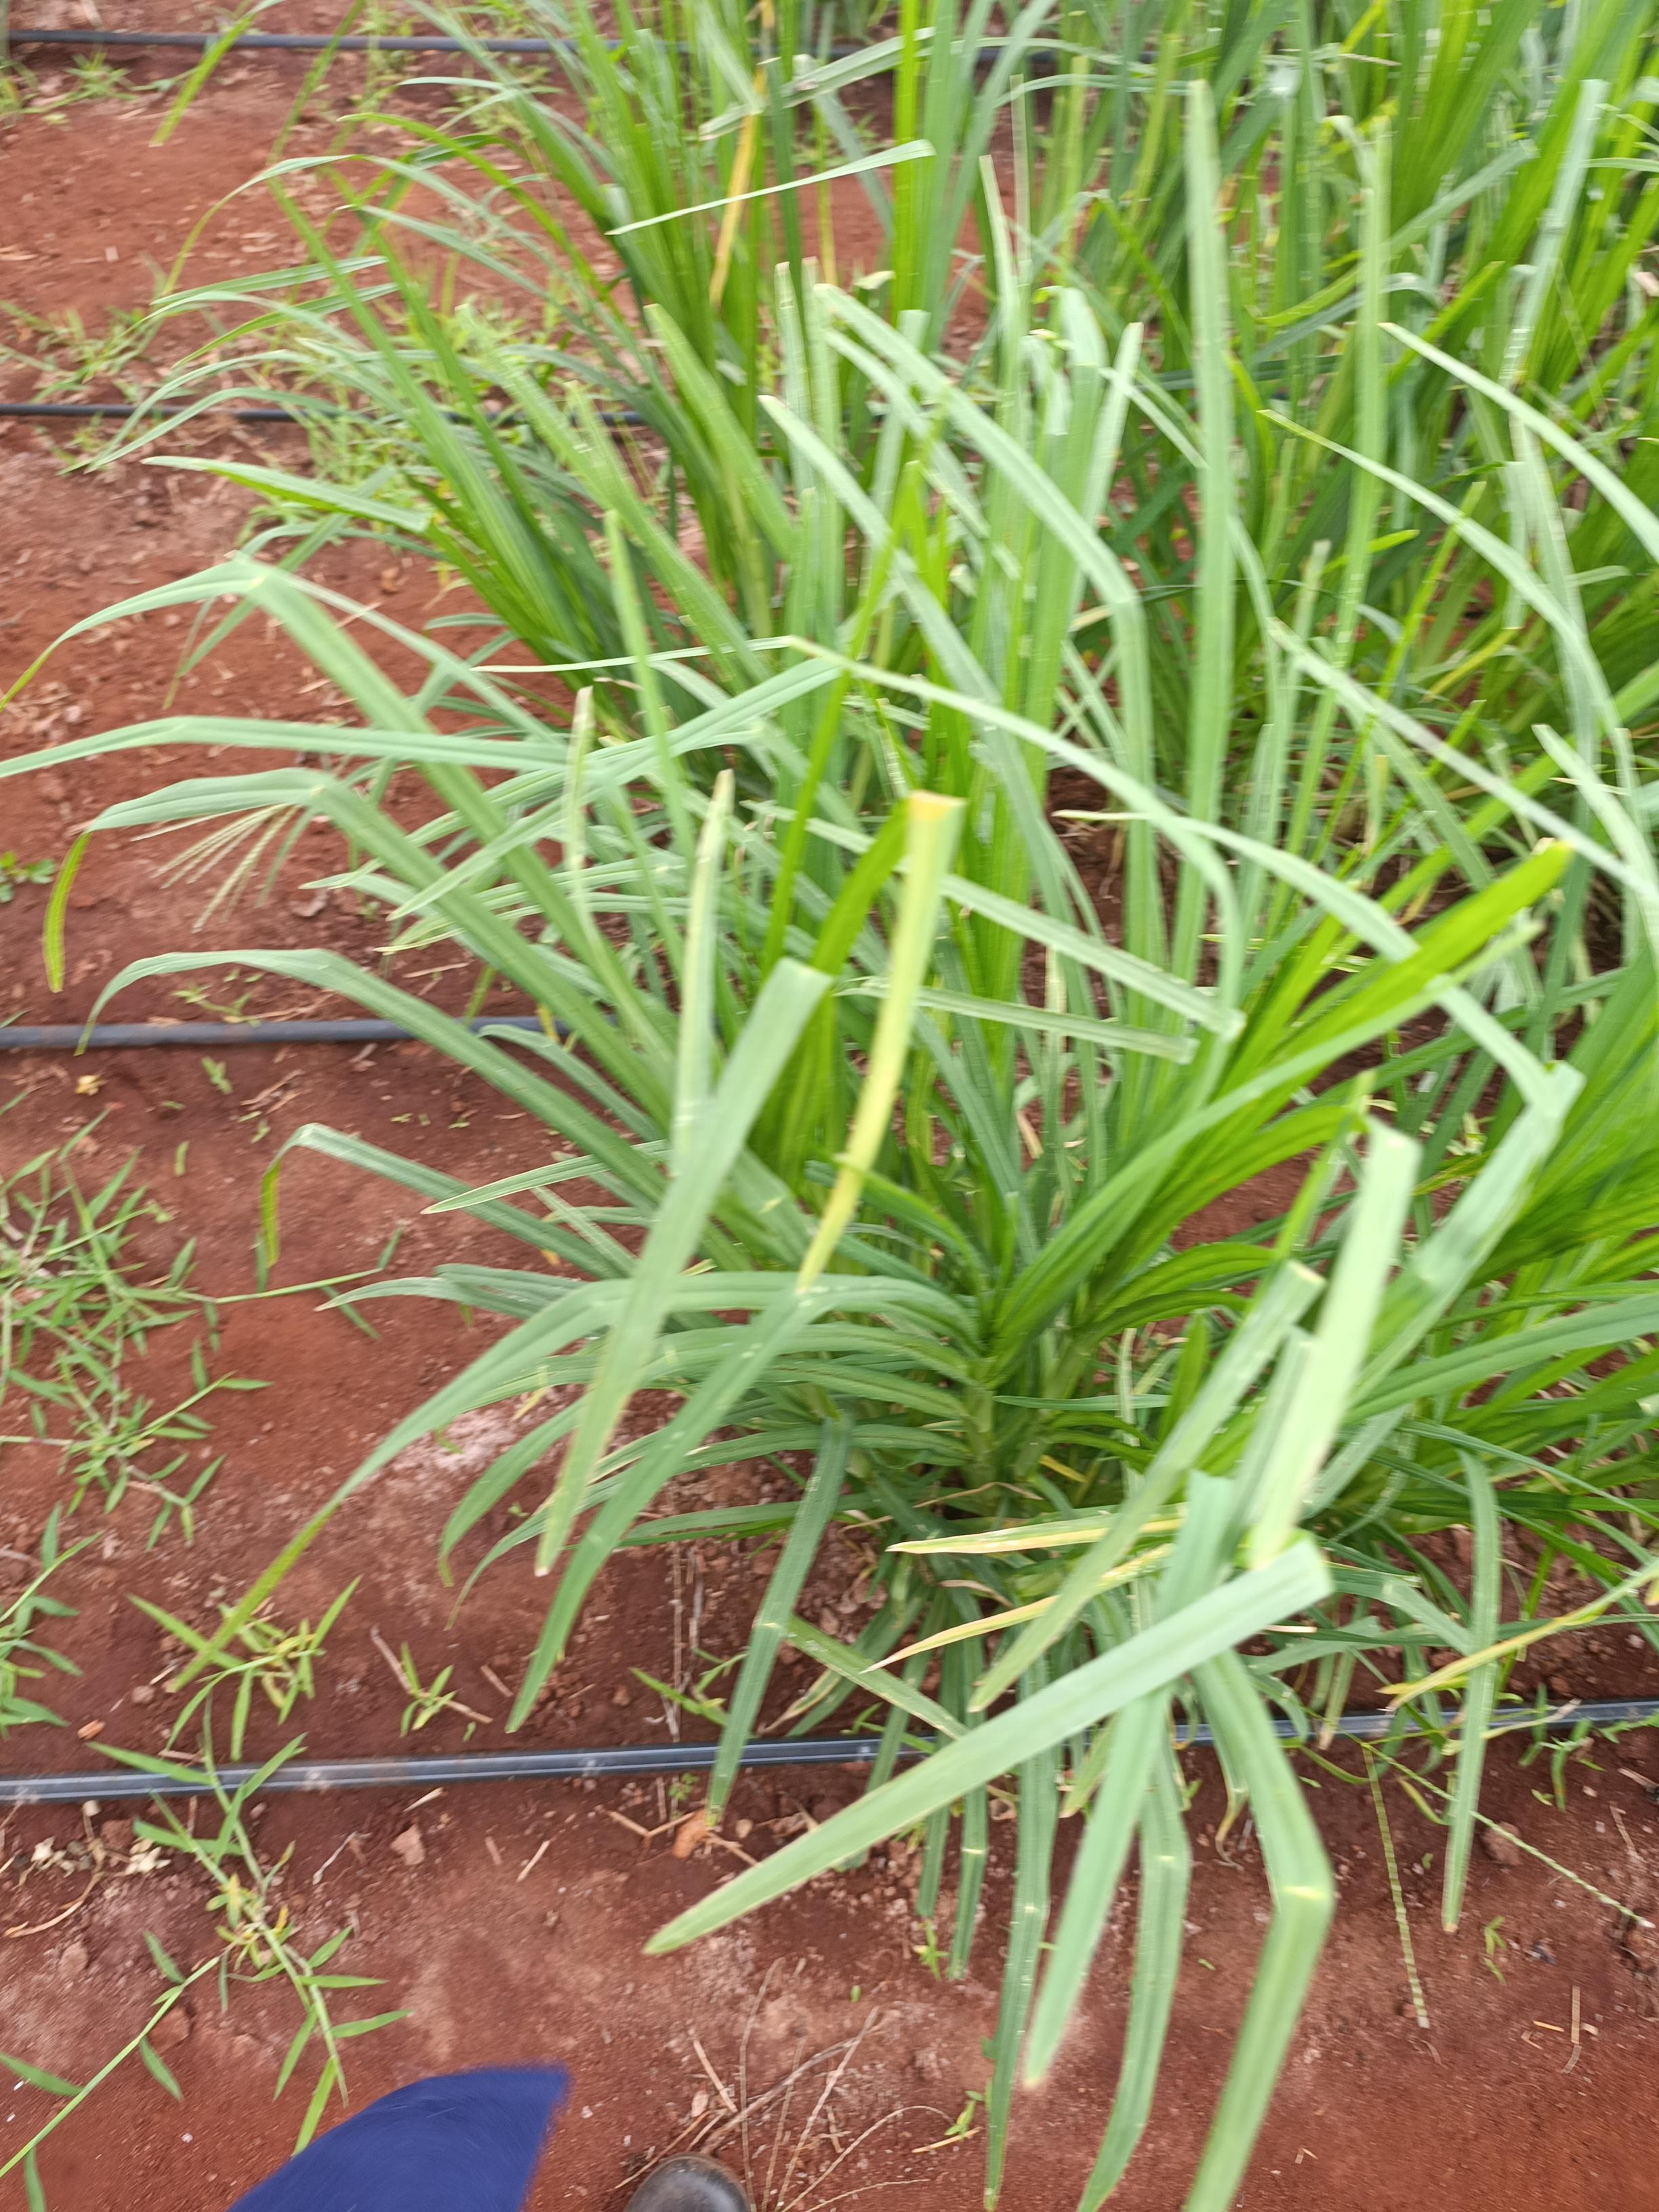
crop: finger millet
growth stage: flowering
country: Kenya
